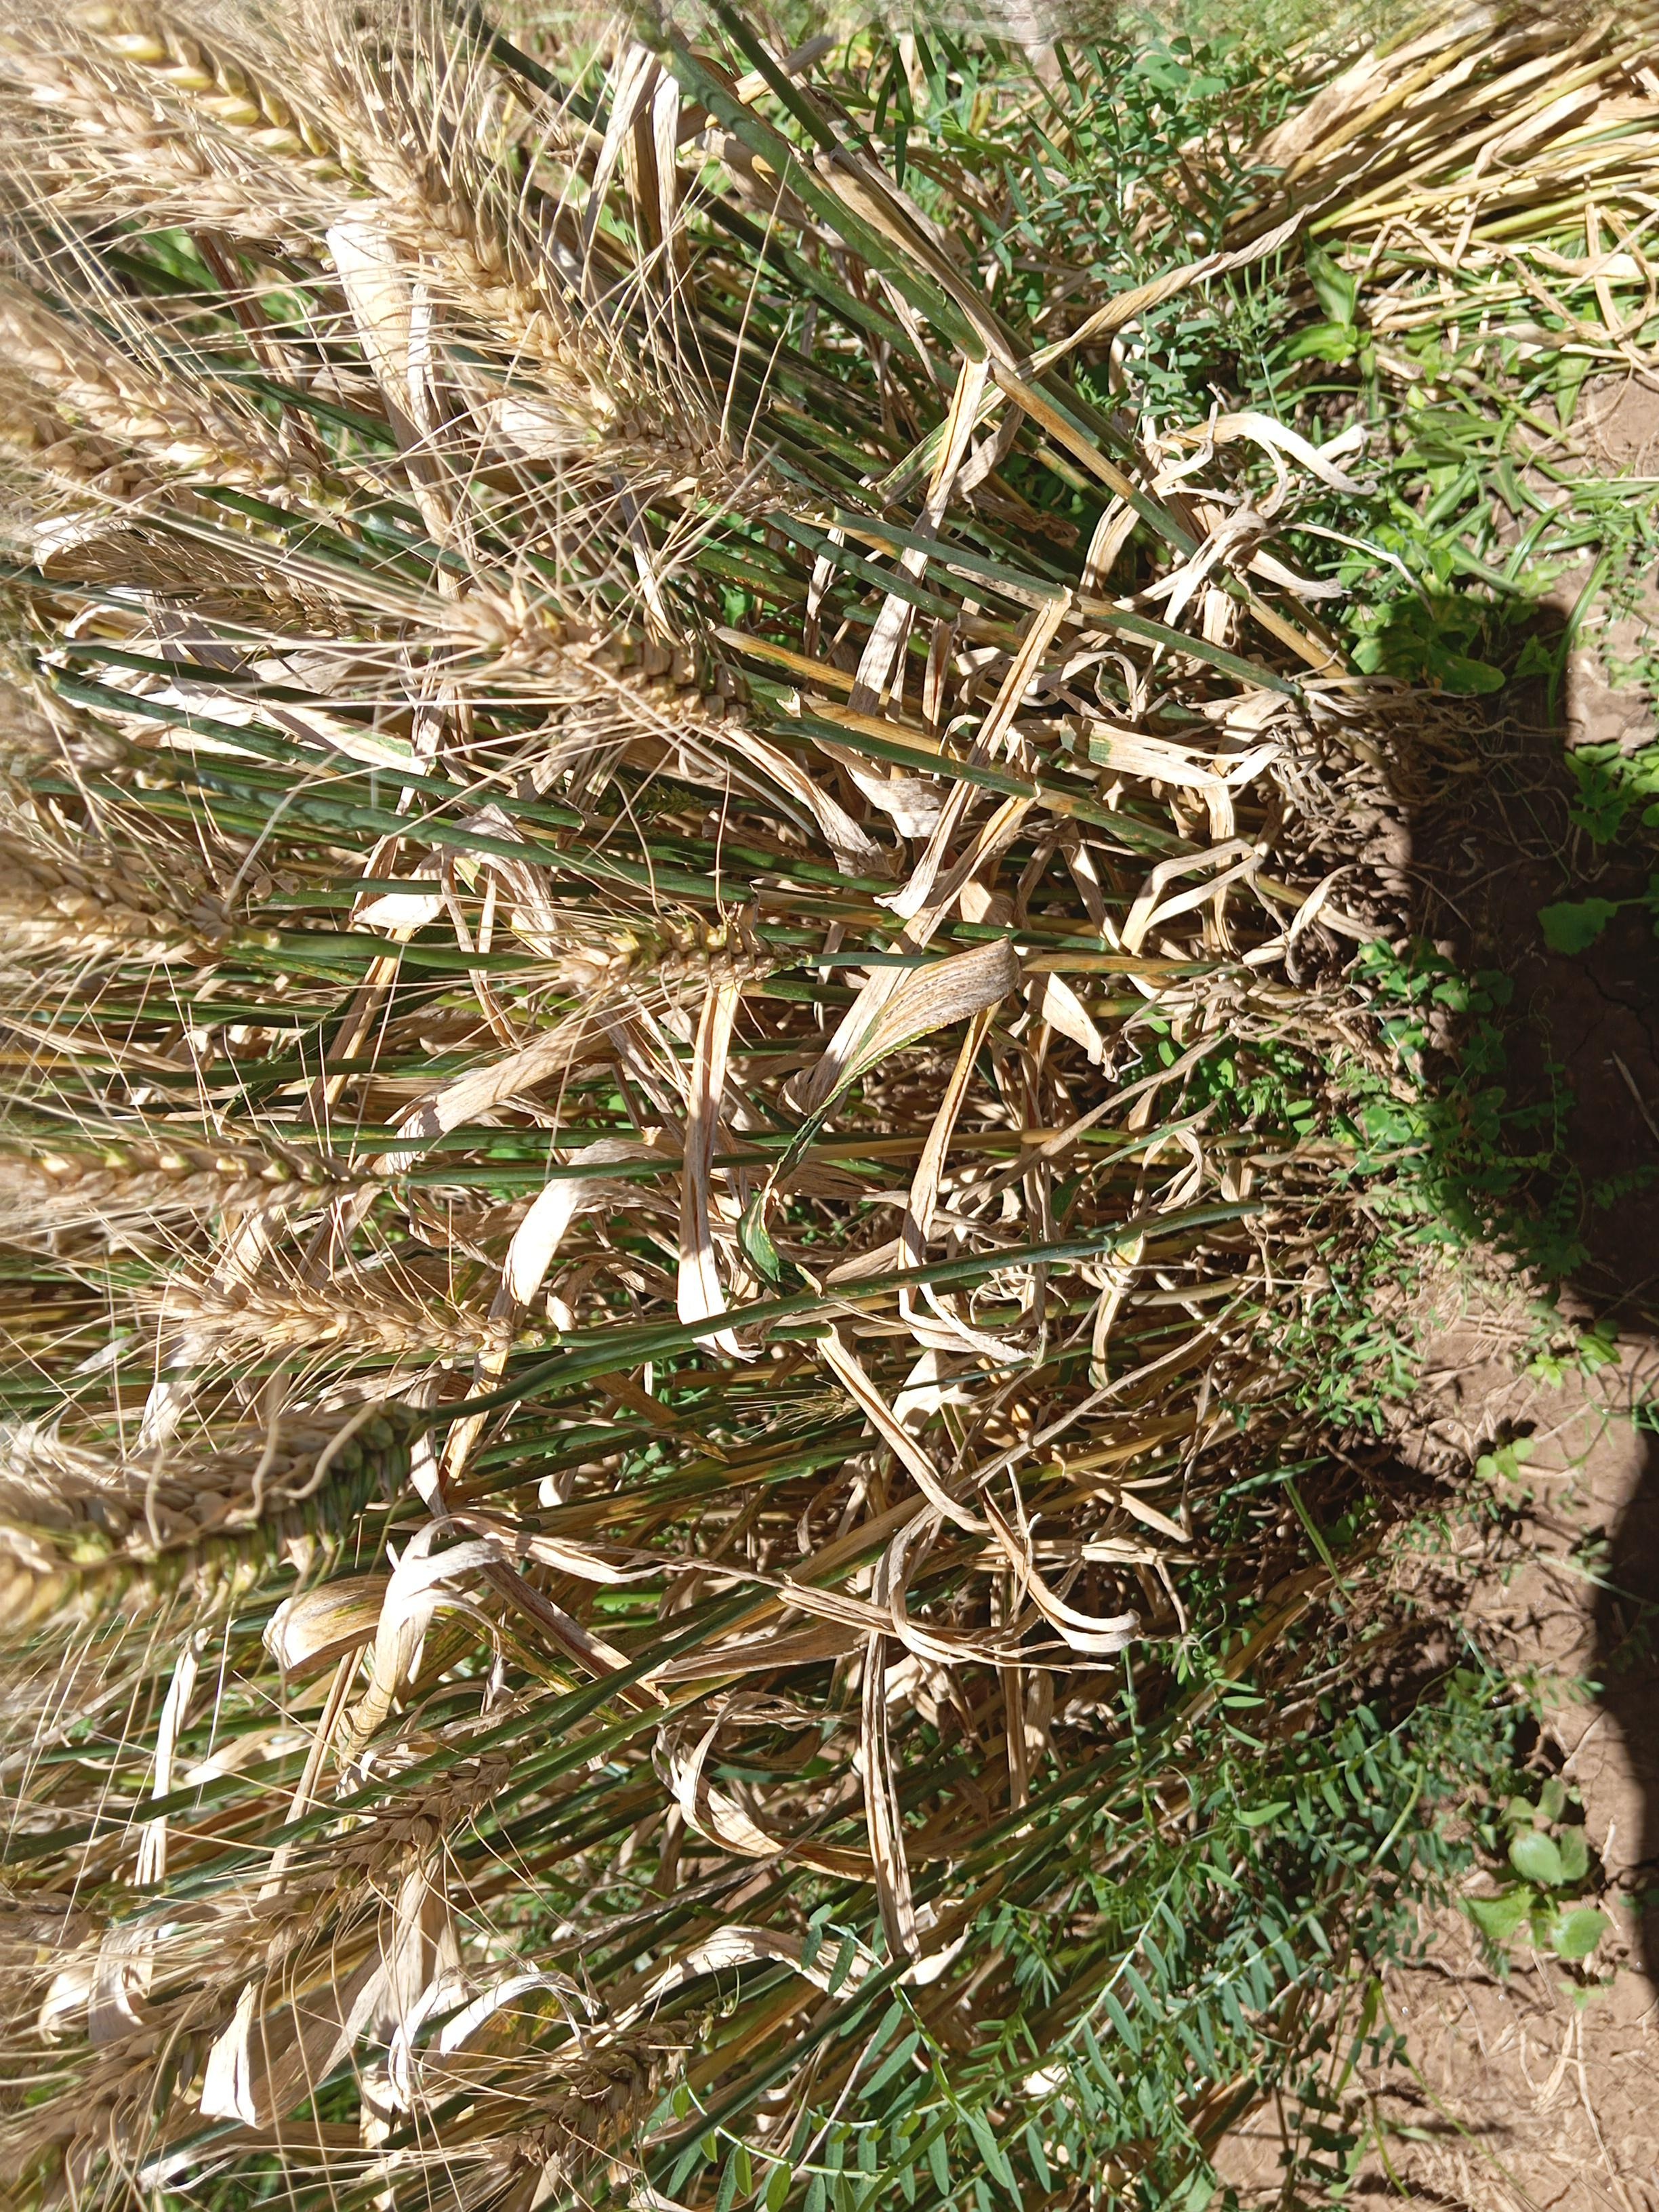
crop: wheat
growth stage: maturity
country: Kenya
